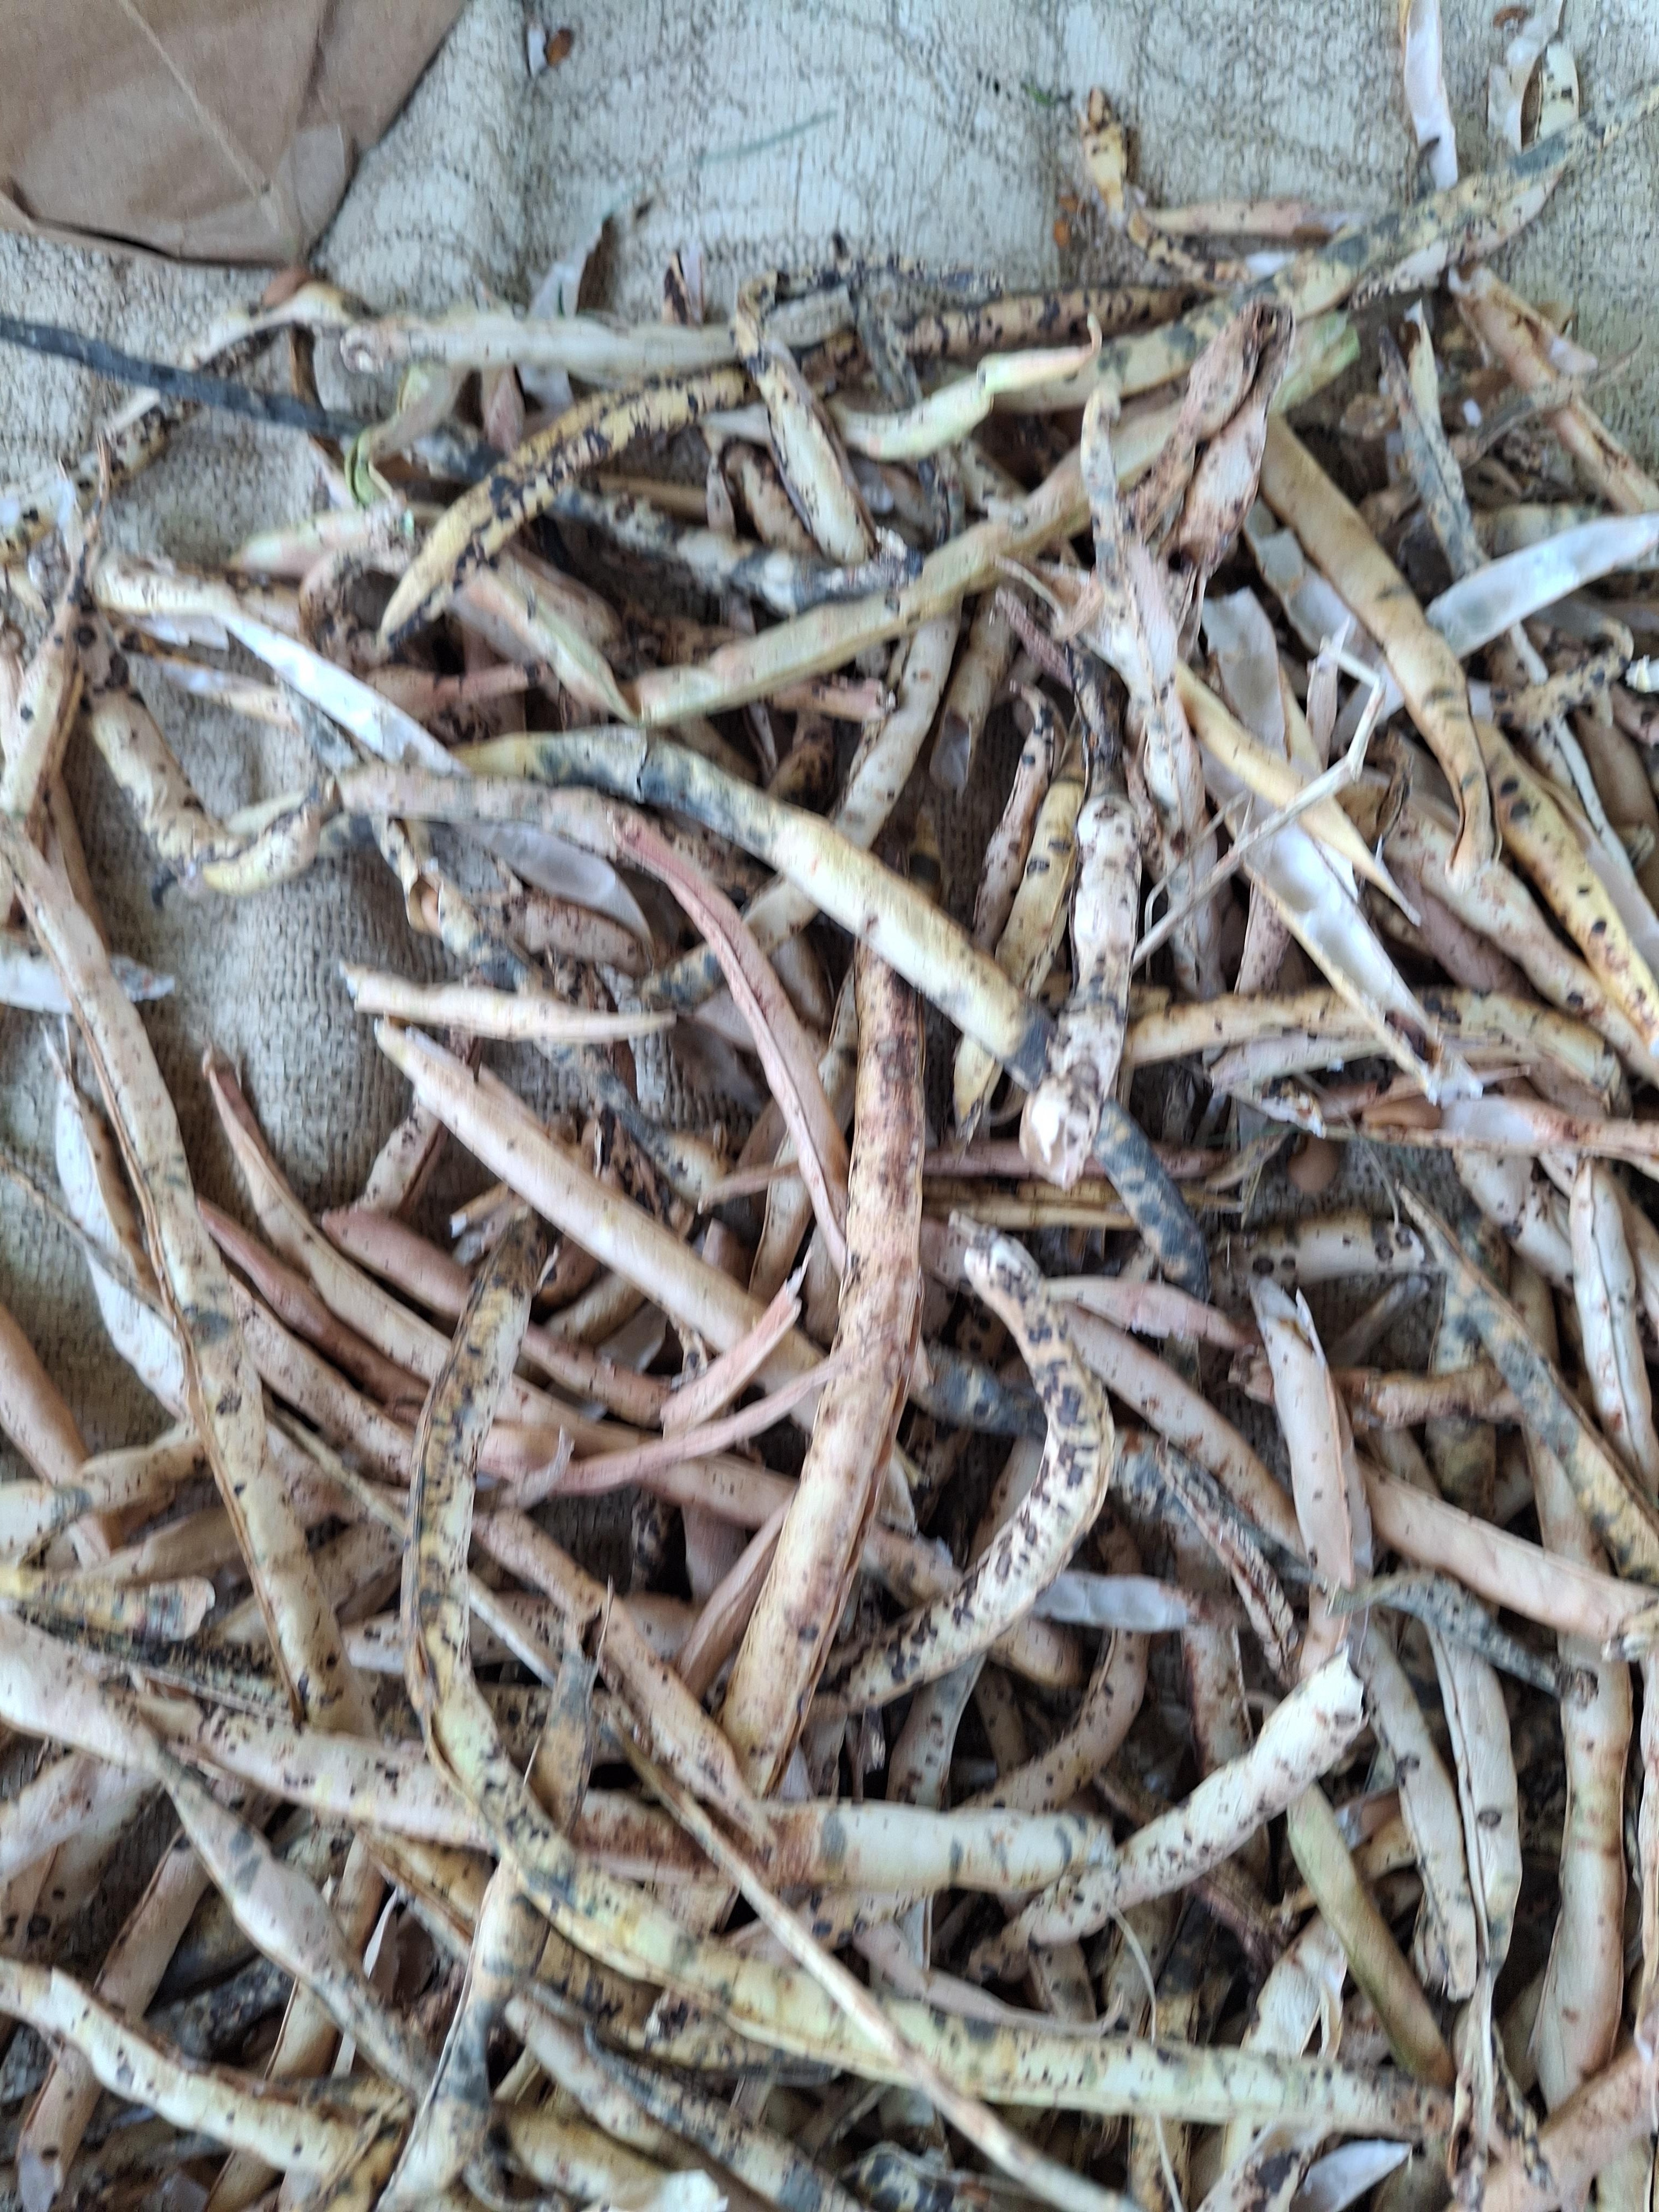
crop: cowpea
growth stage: harvest
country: Nigeria
